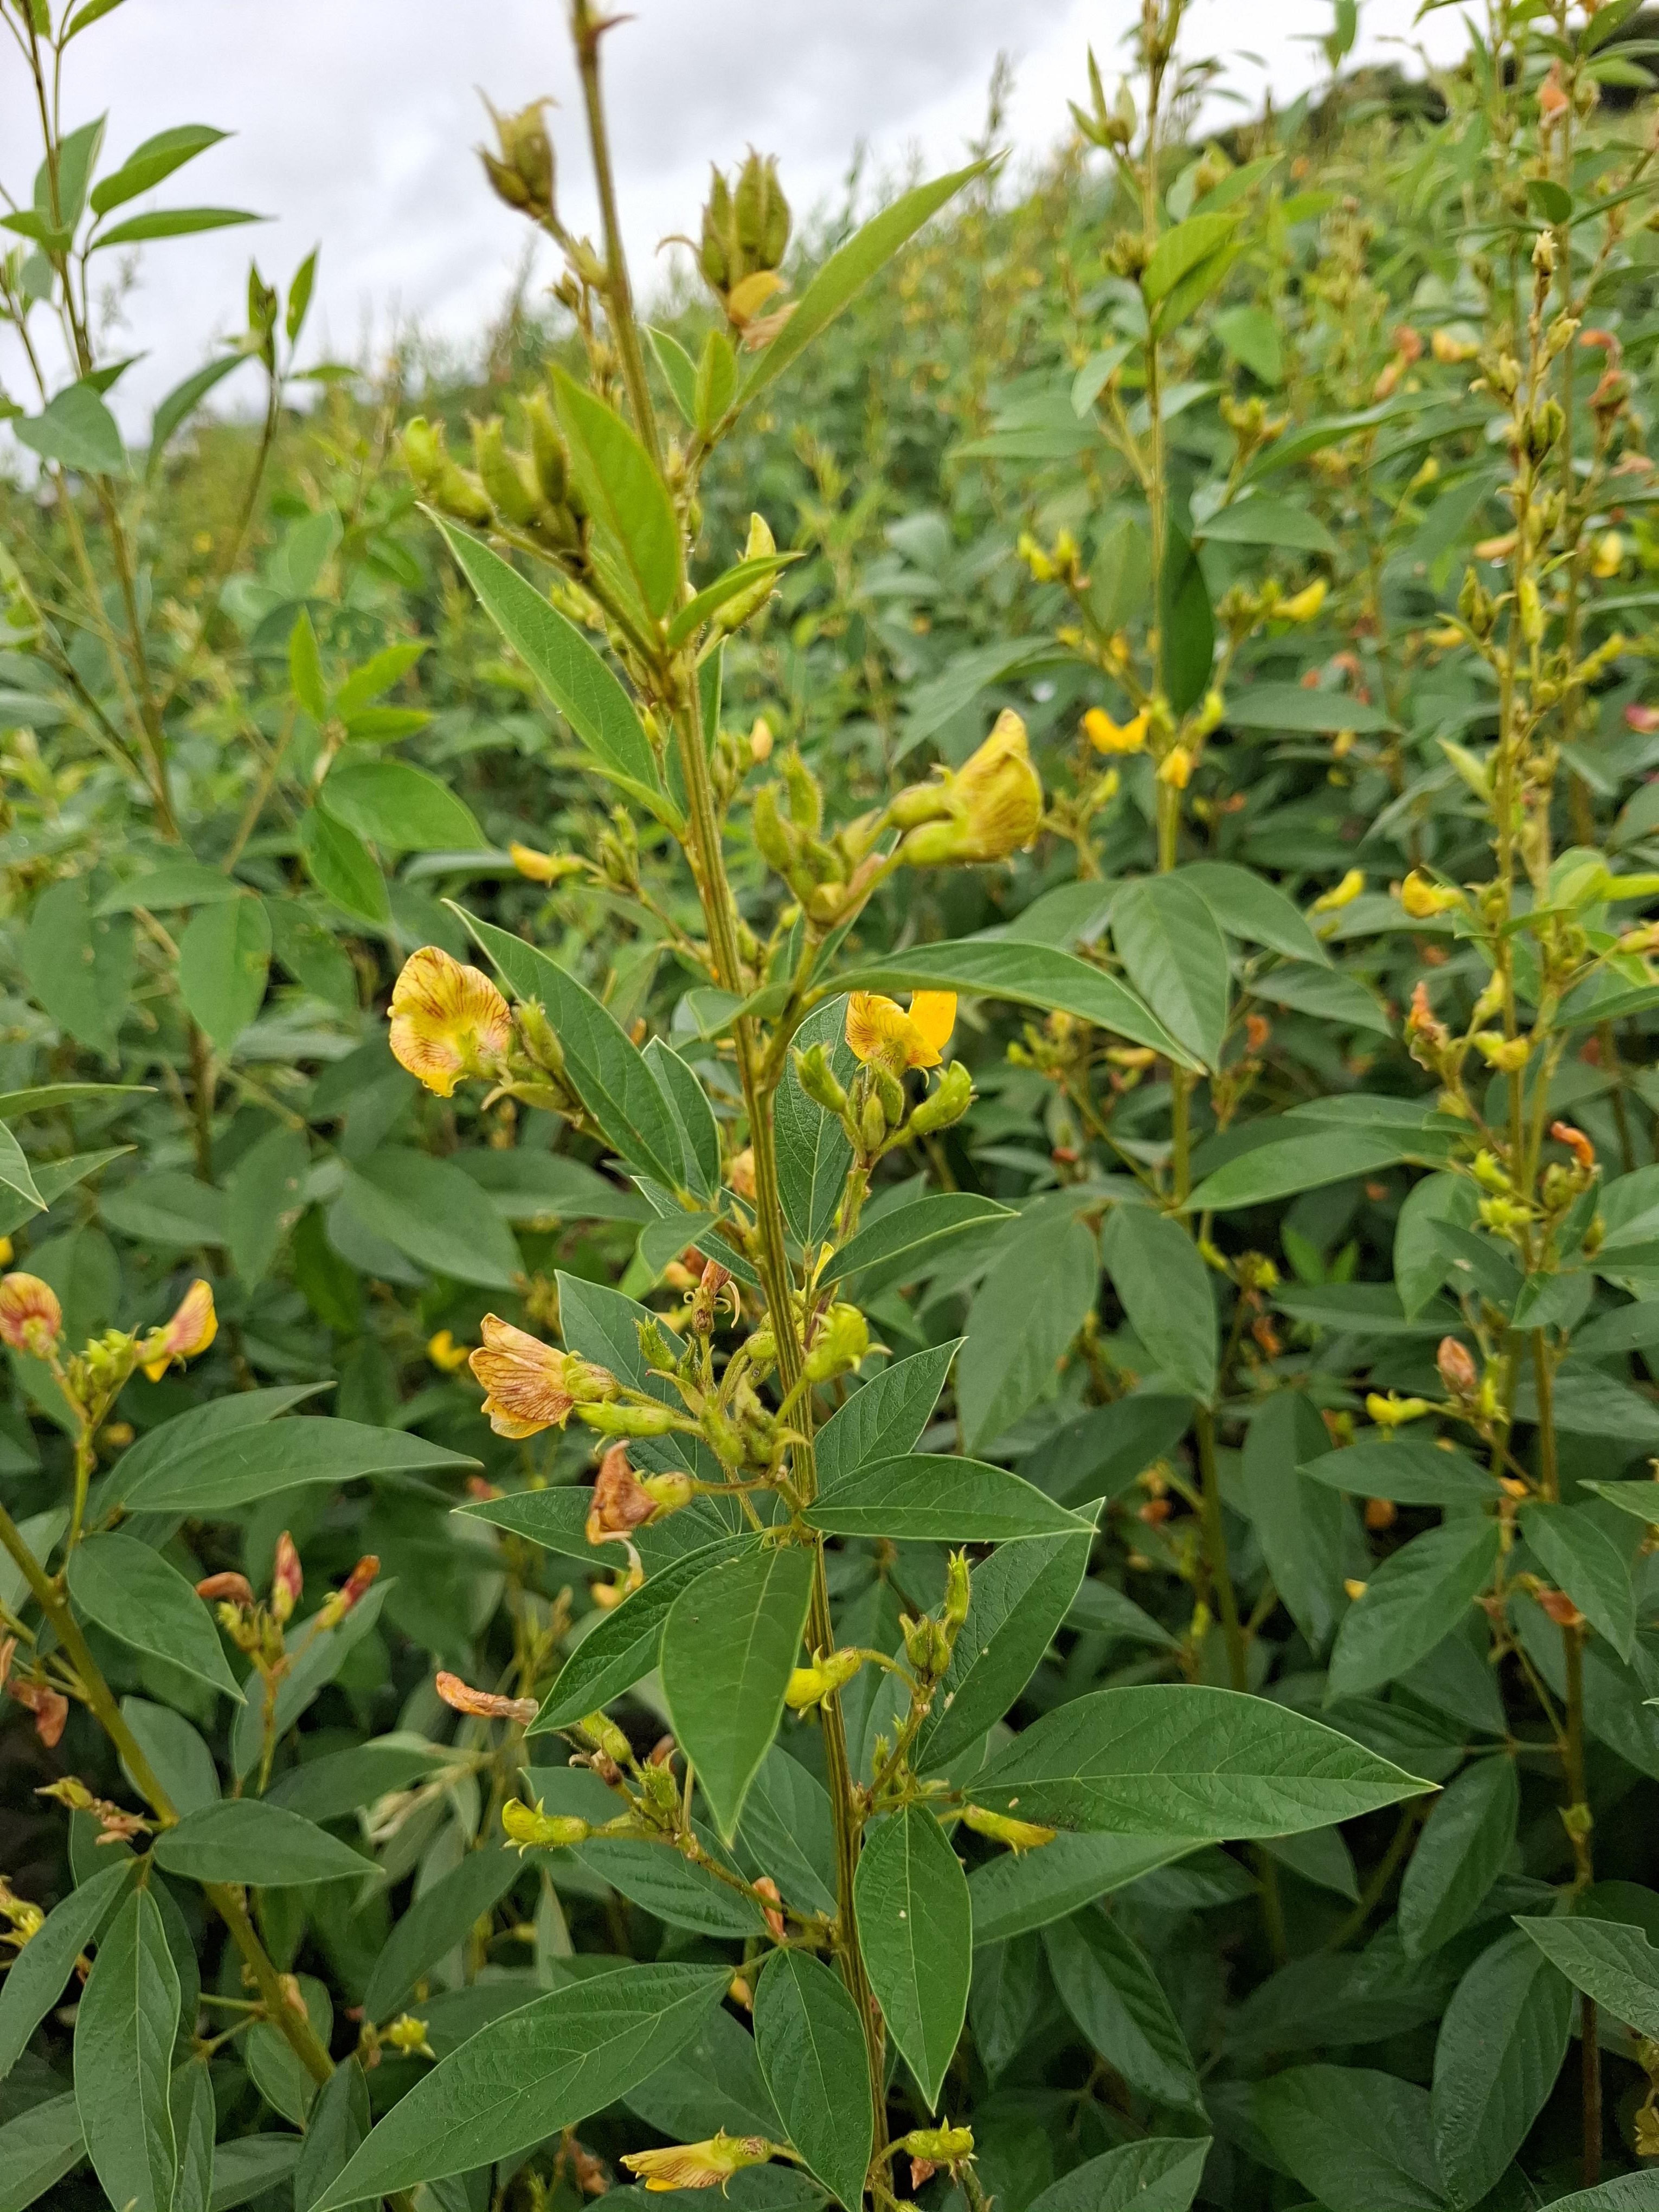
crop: sorghum
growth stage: harvest maturity
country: Tanzania
